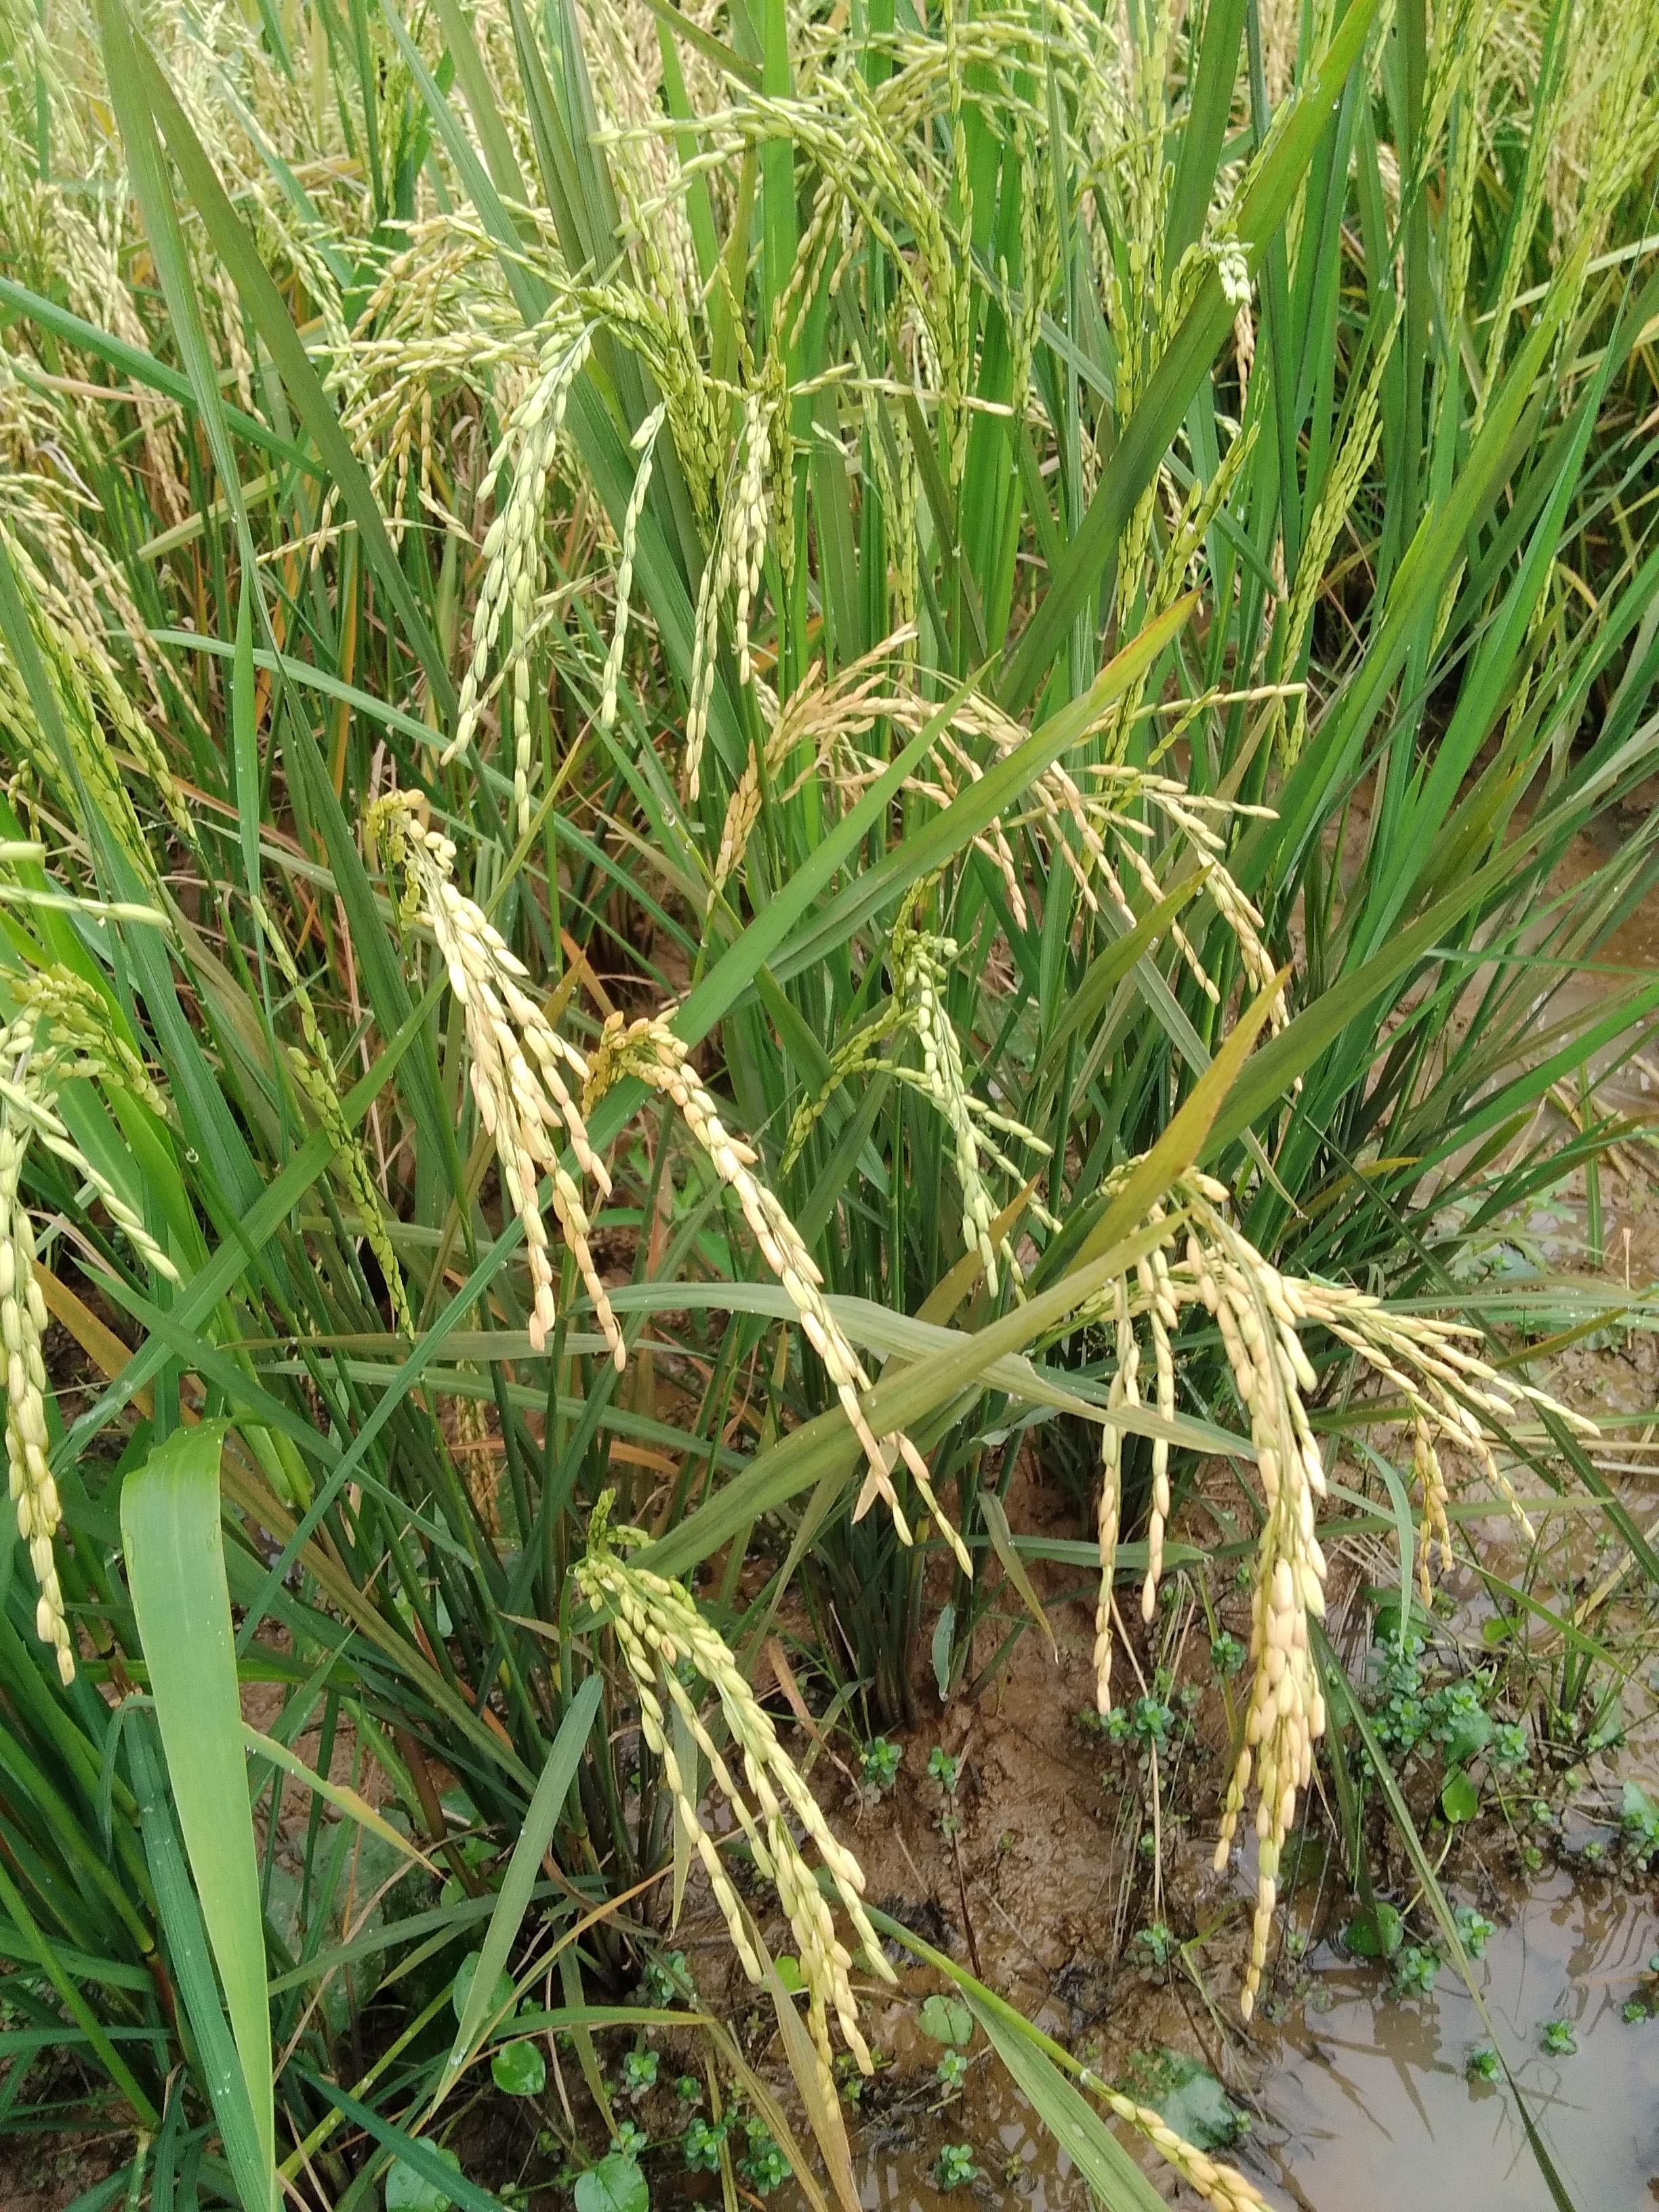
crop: rice
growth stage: ripening
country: Nigeria
